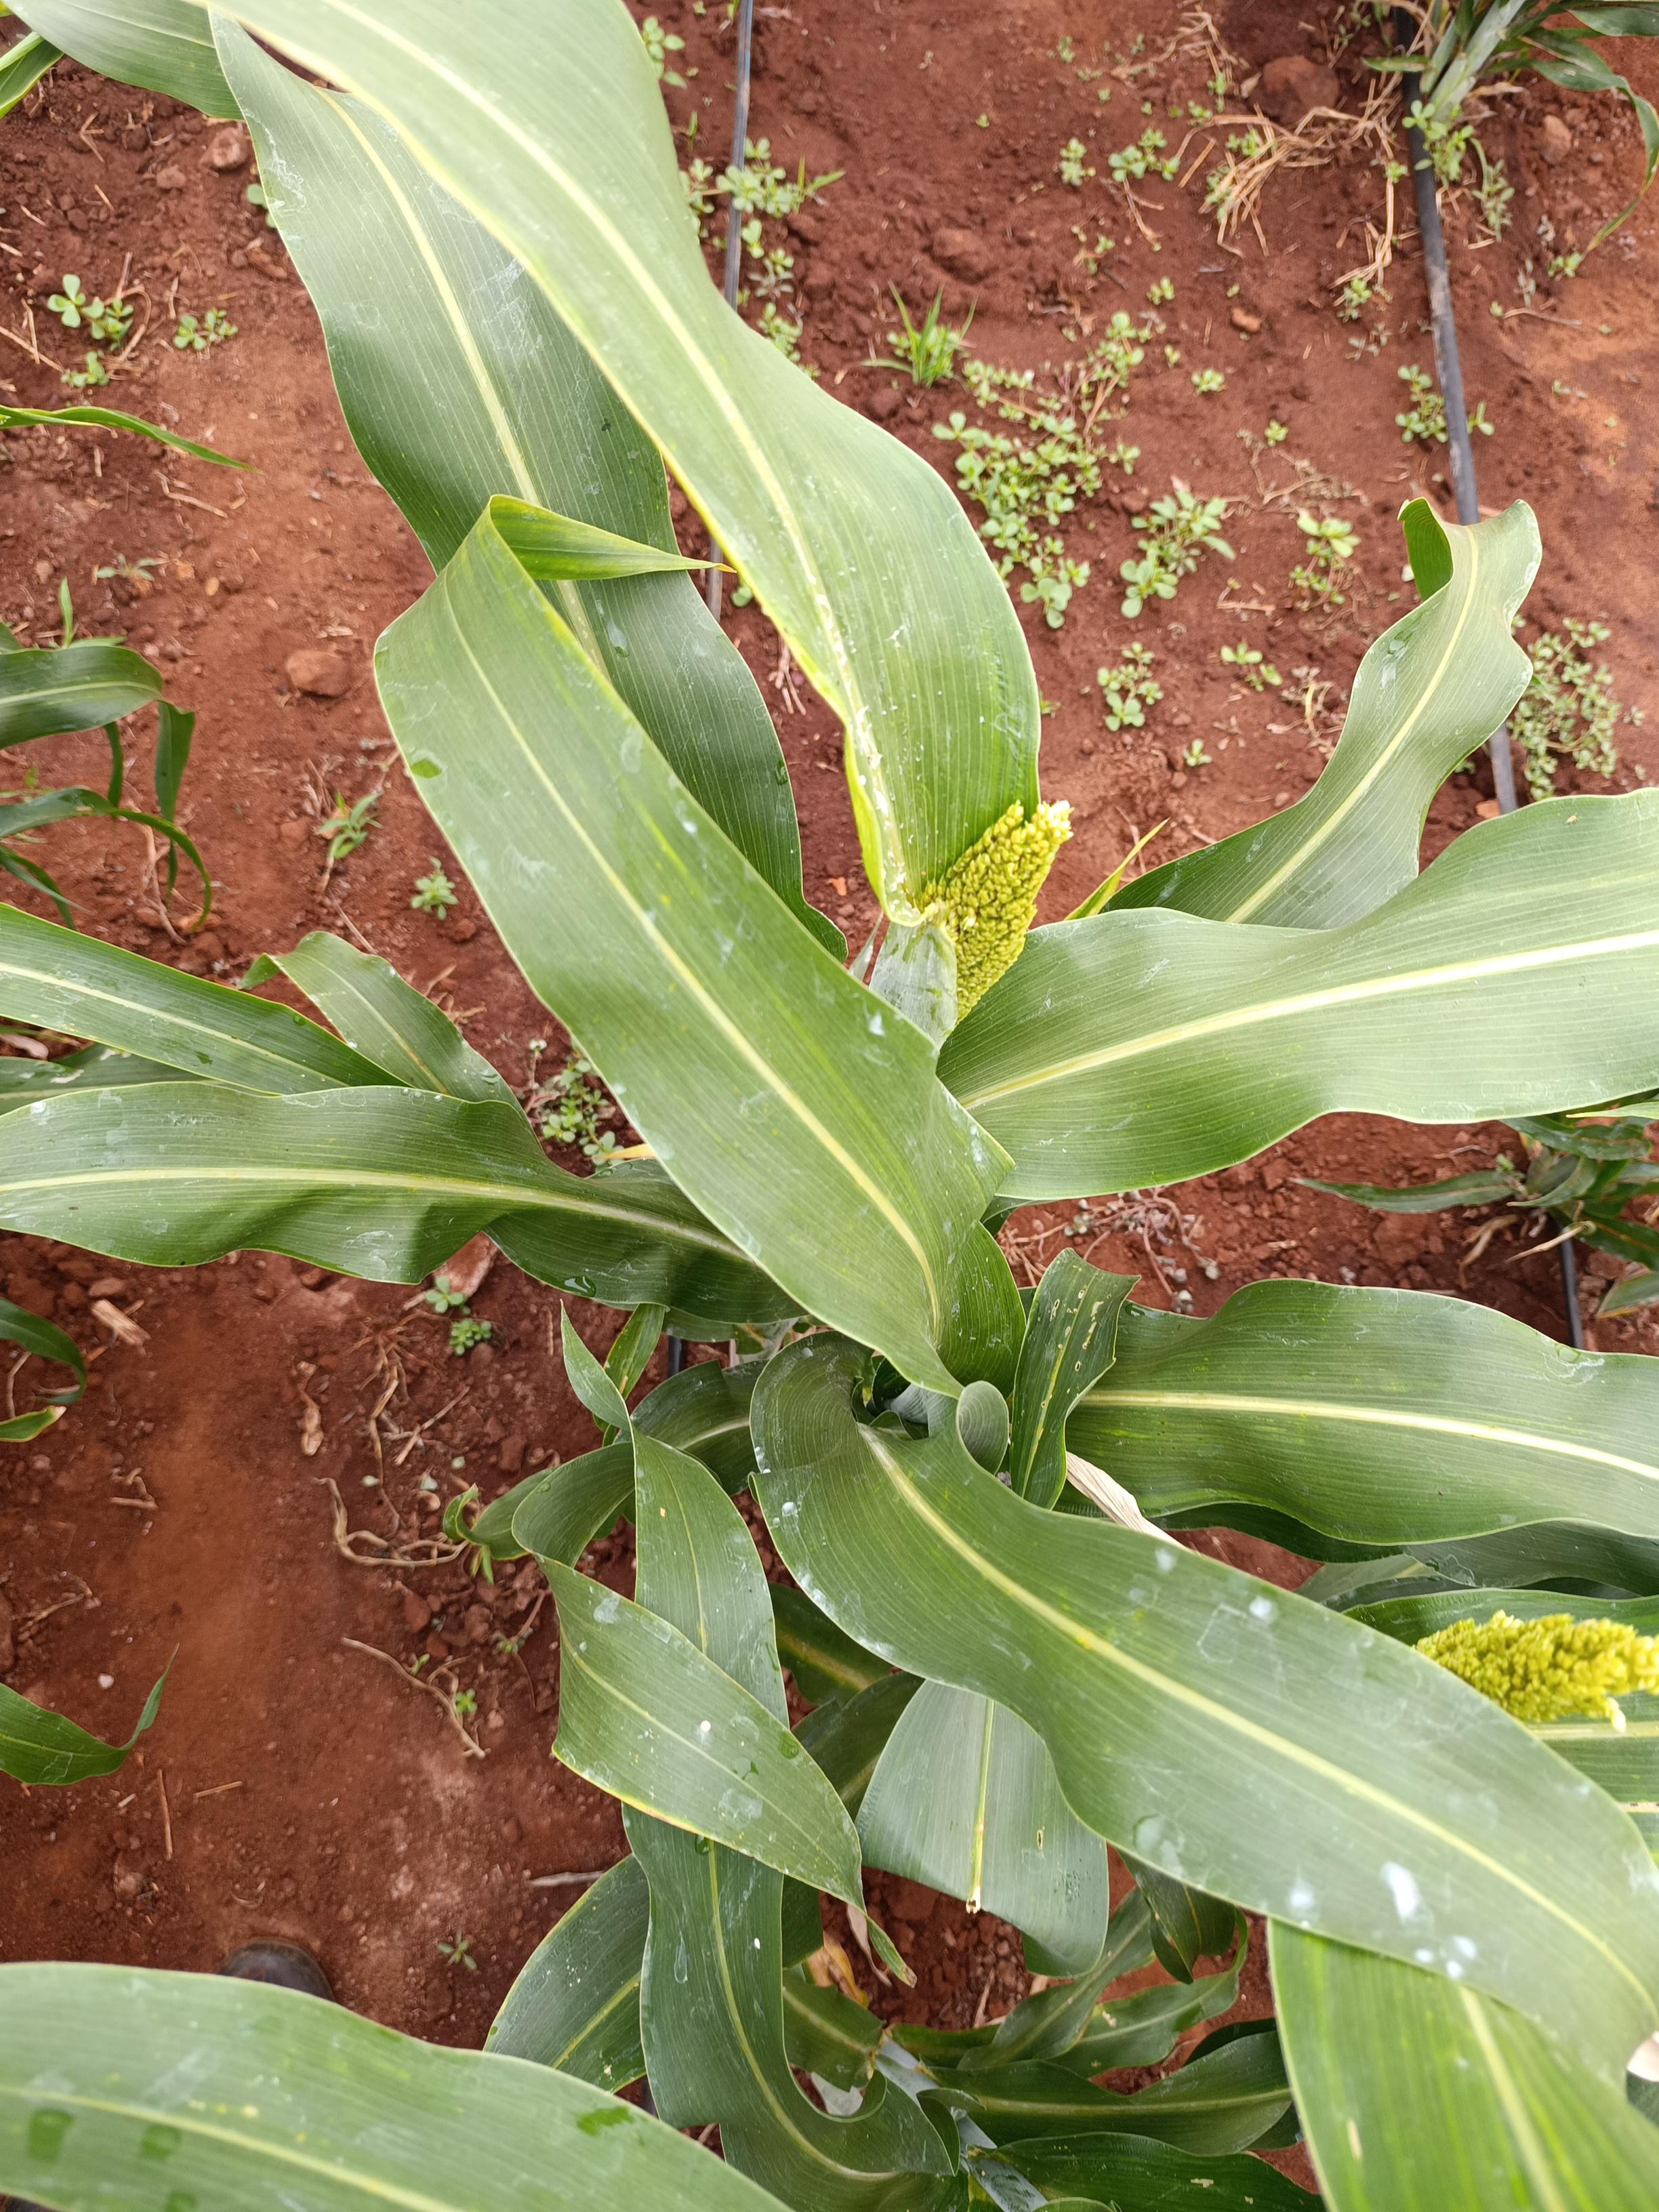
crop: sorghum
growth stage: heading tuber
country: Kenya
